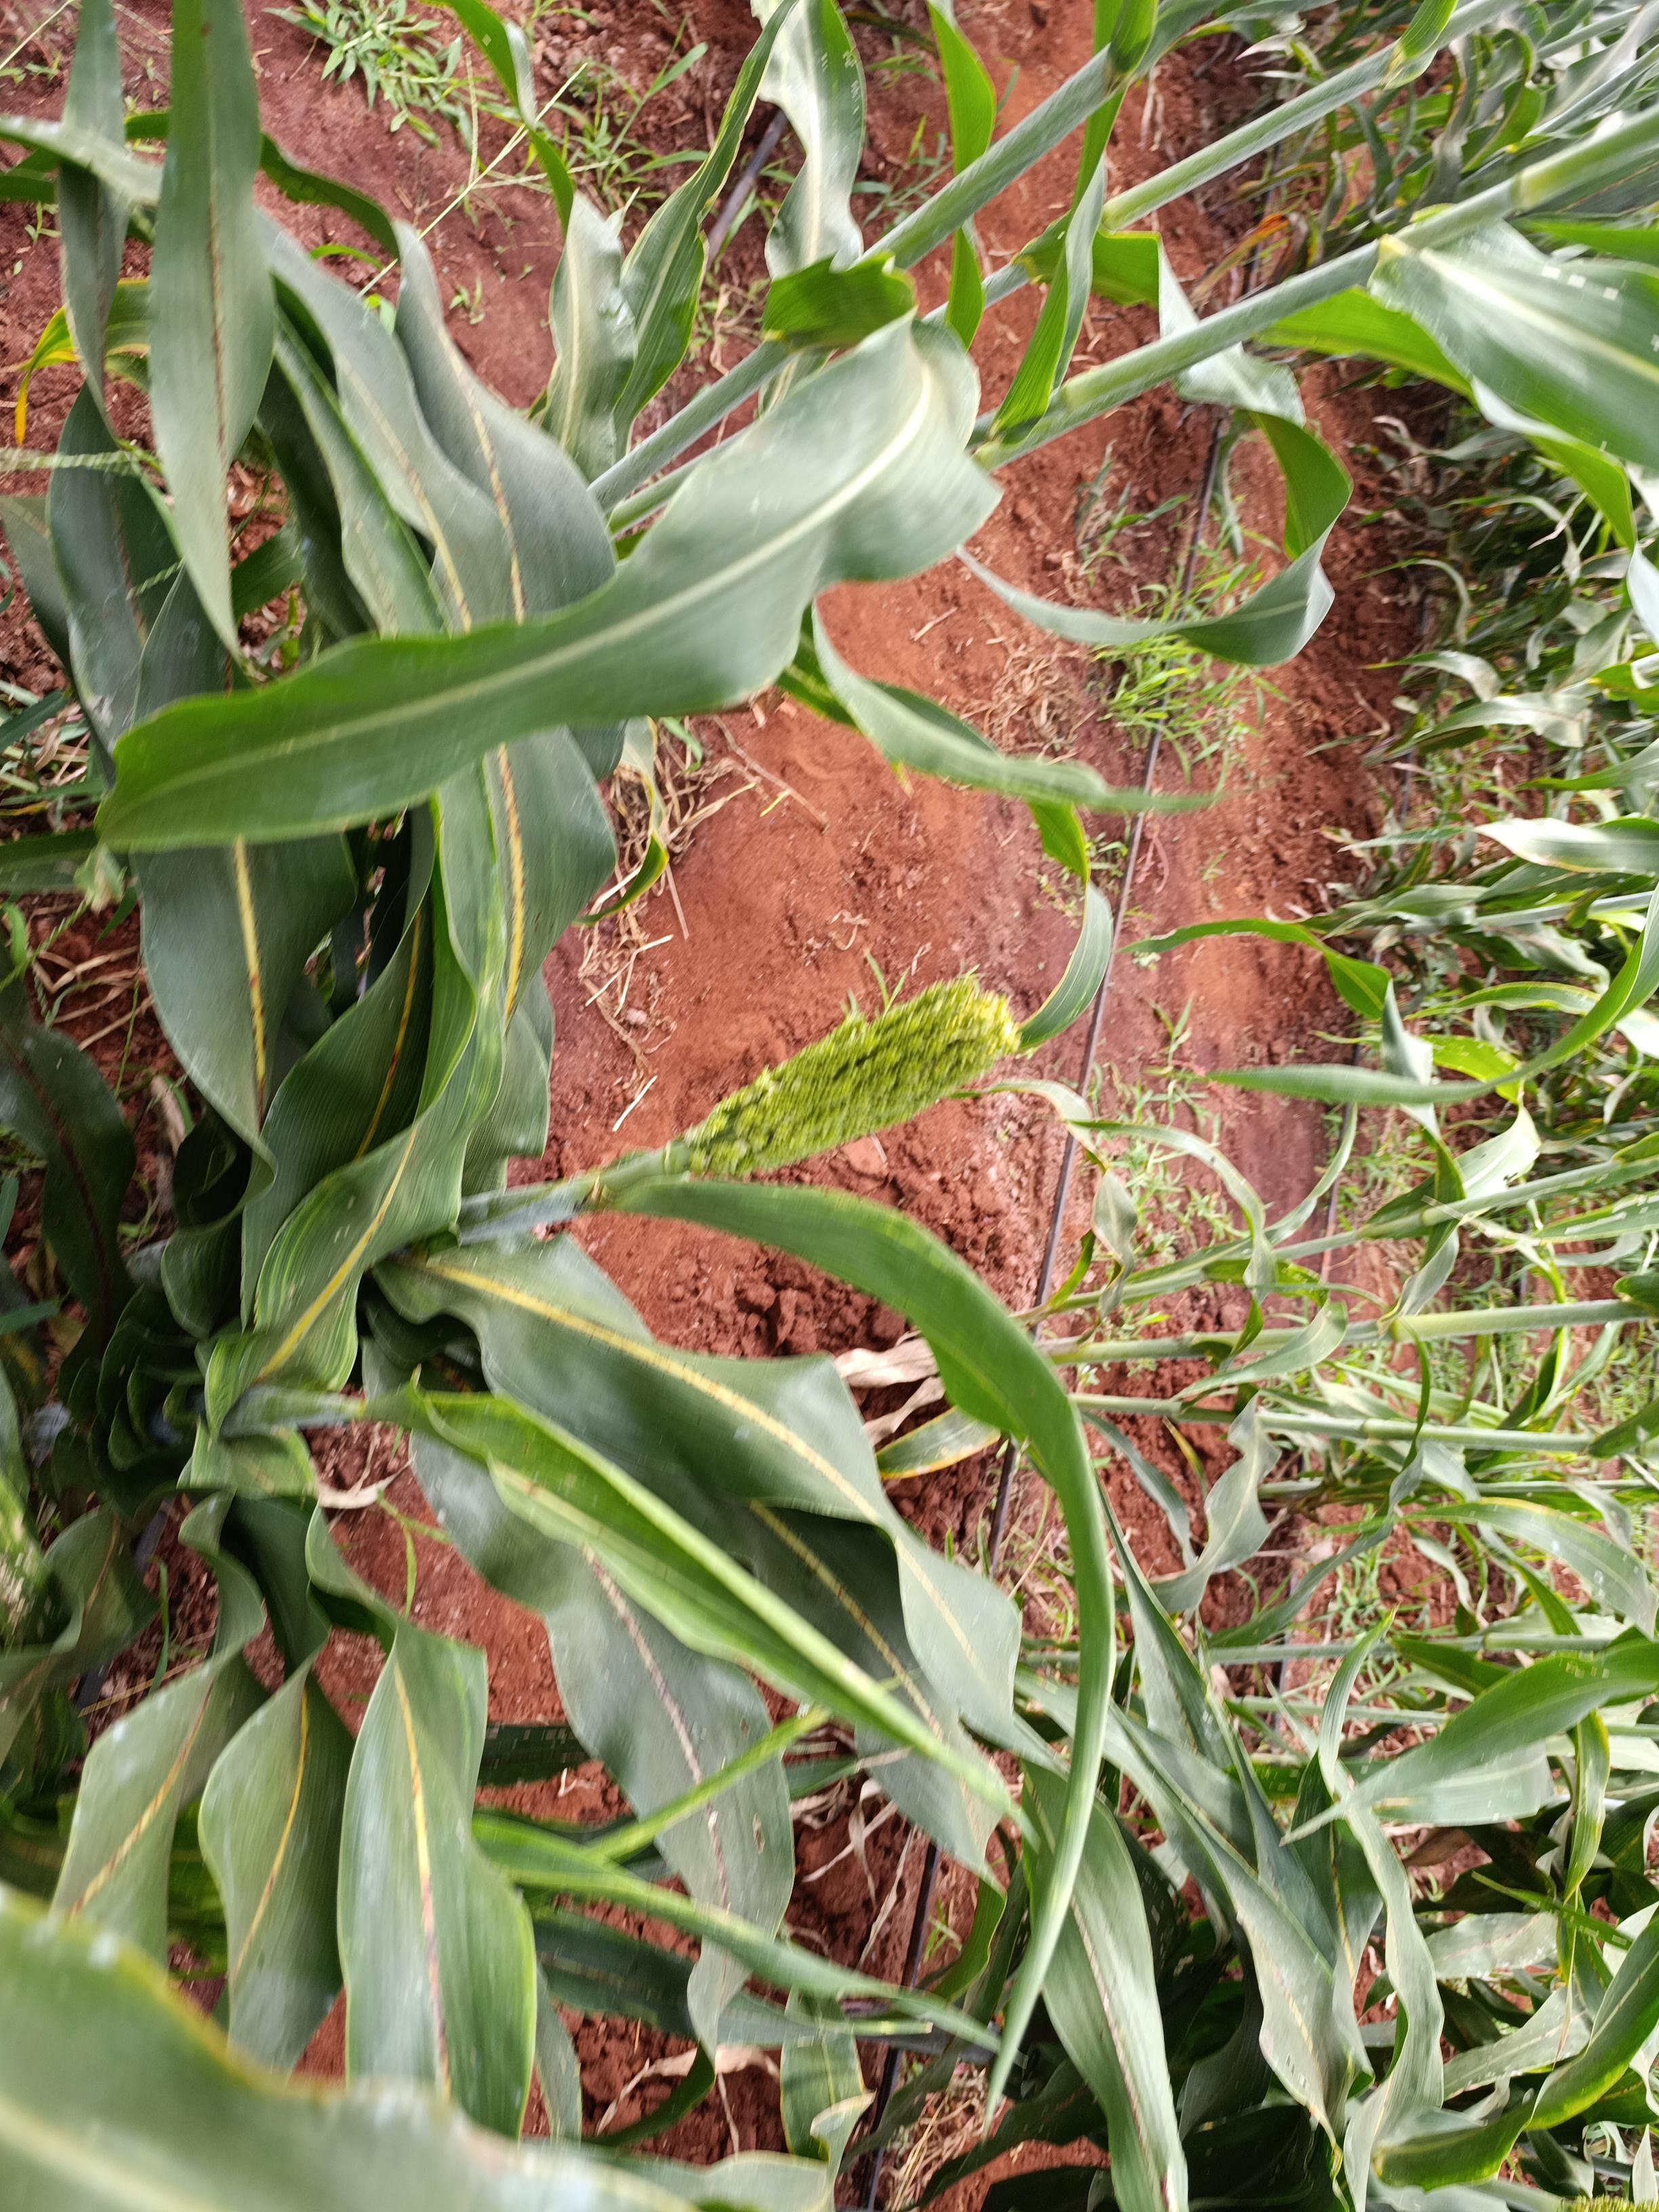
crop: sorghum
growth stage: flowering
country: Kenya
